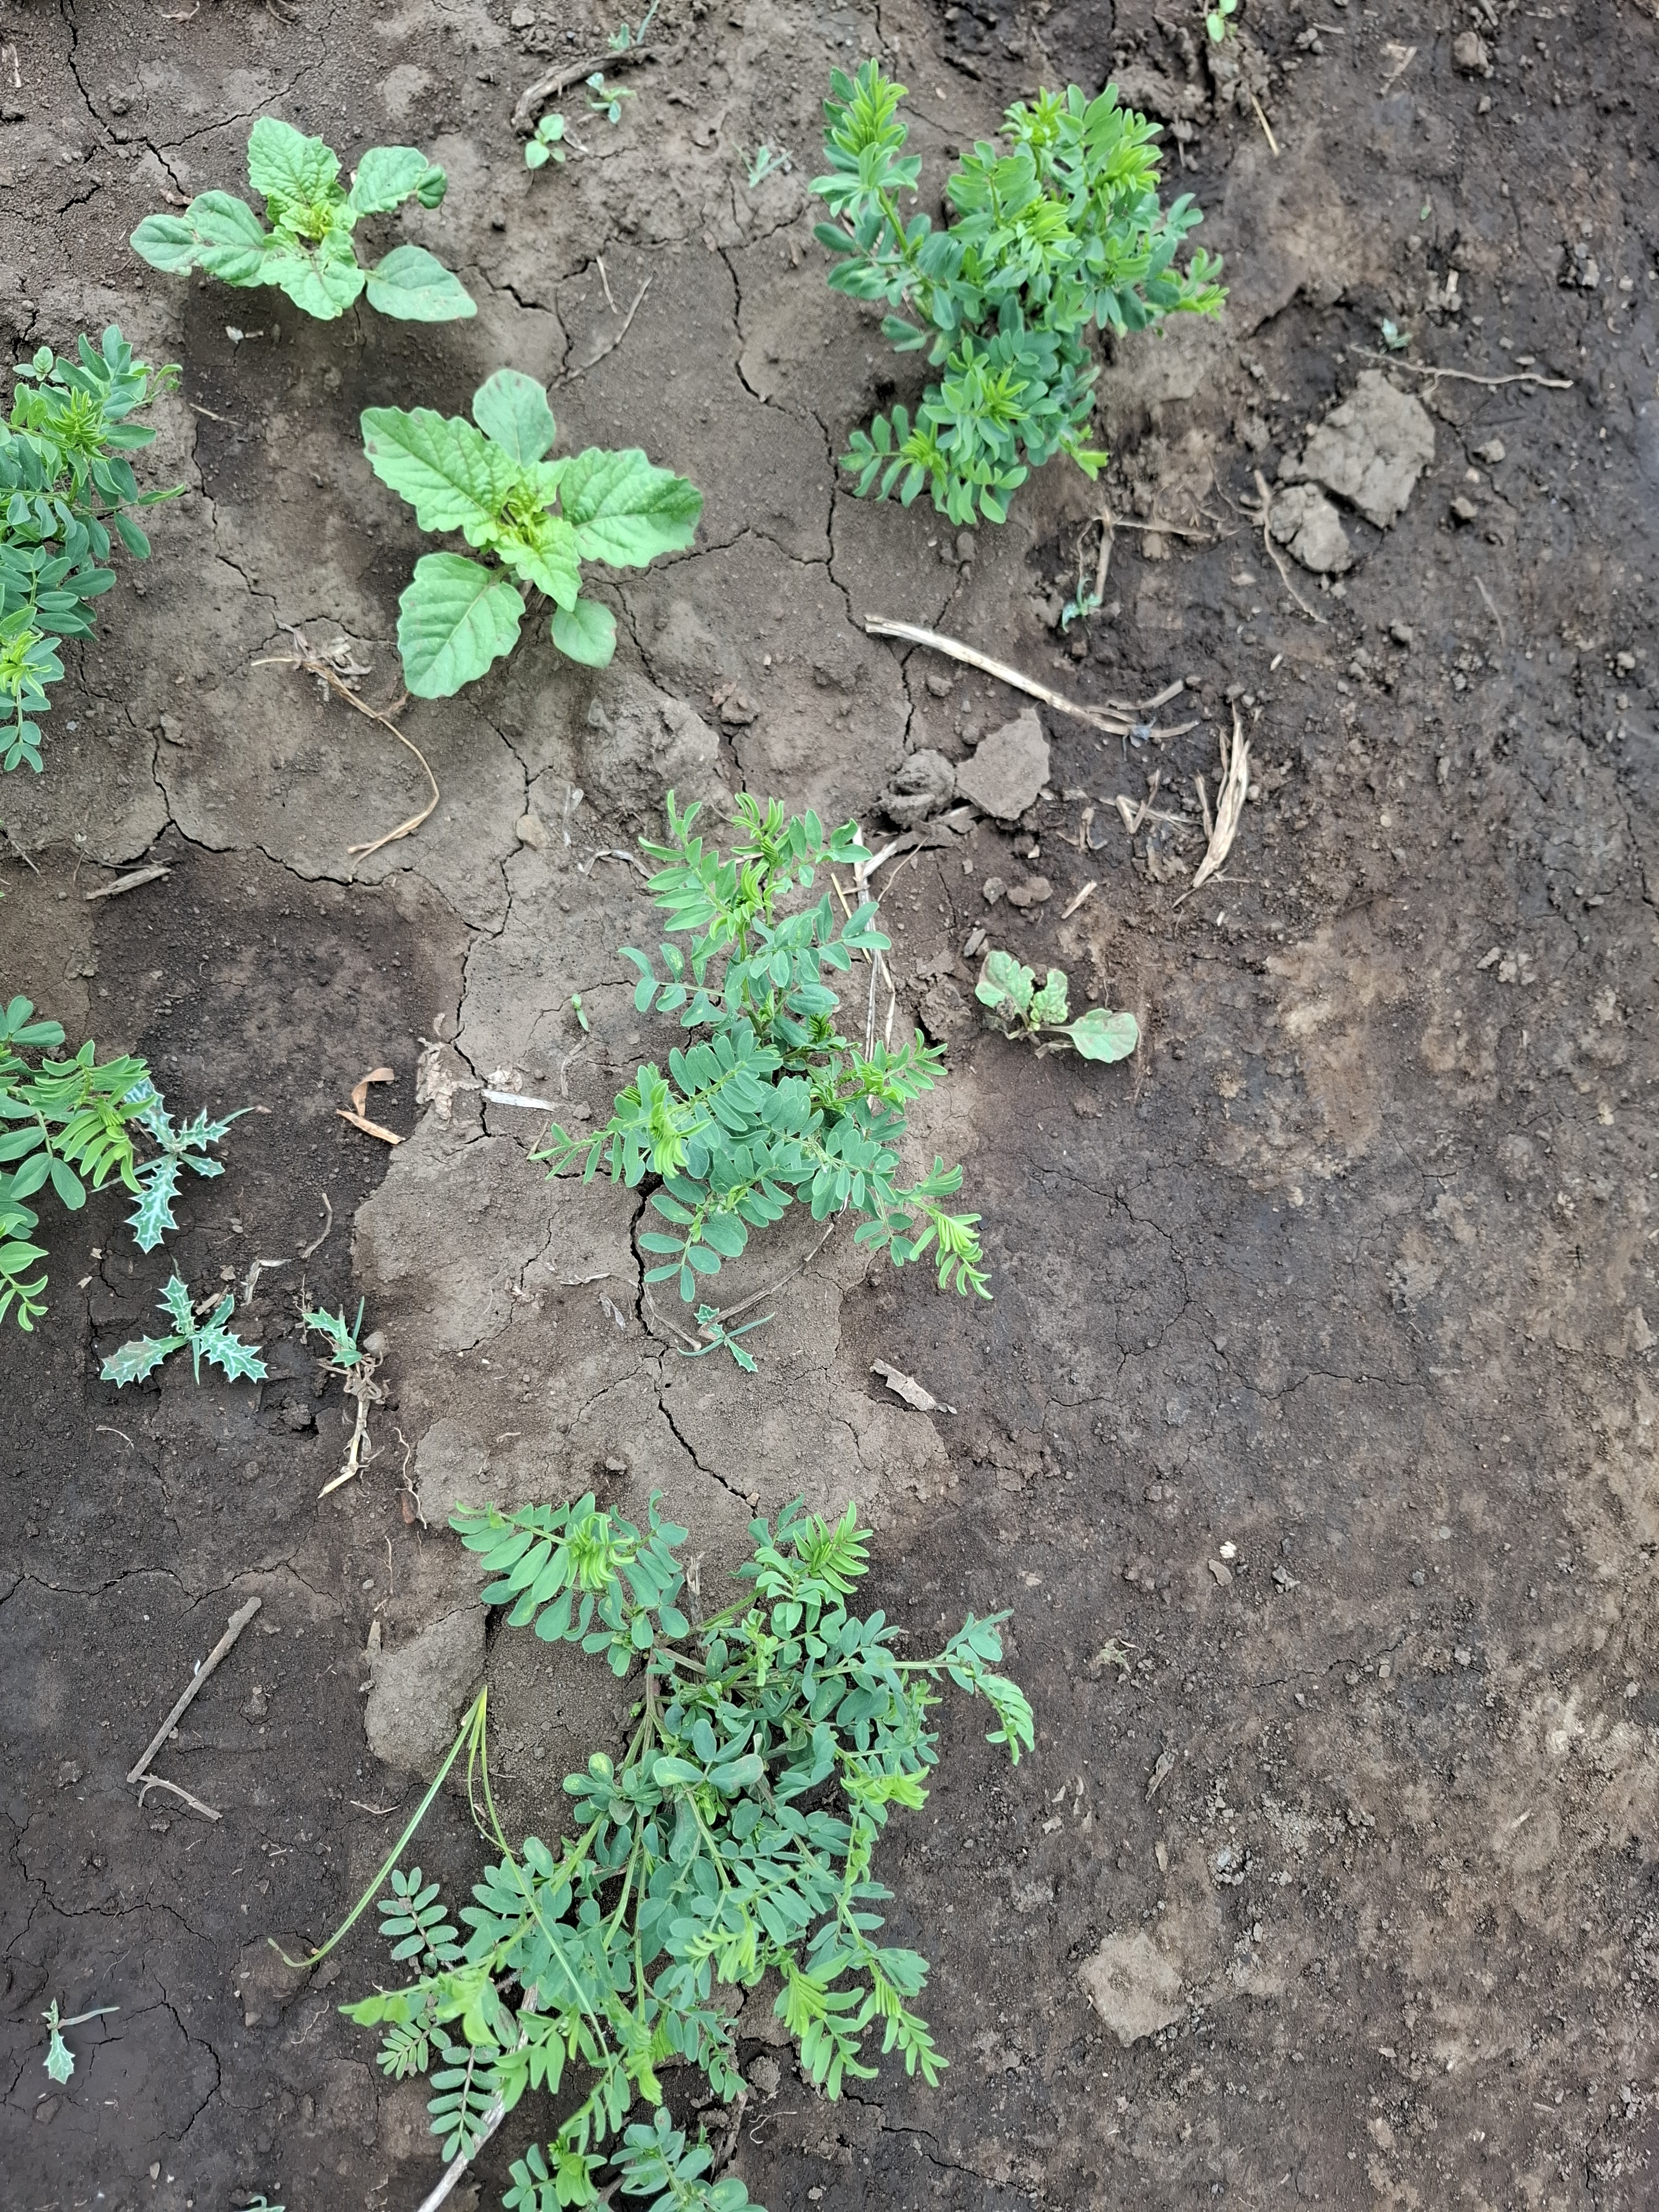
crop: lentil
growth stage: vegetative
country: Tanzania
